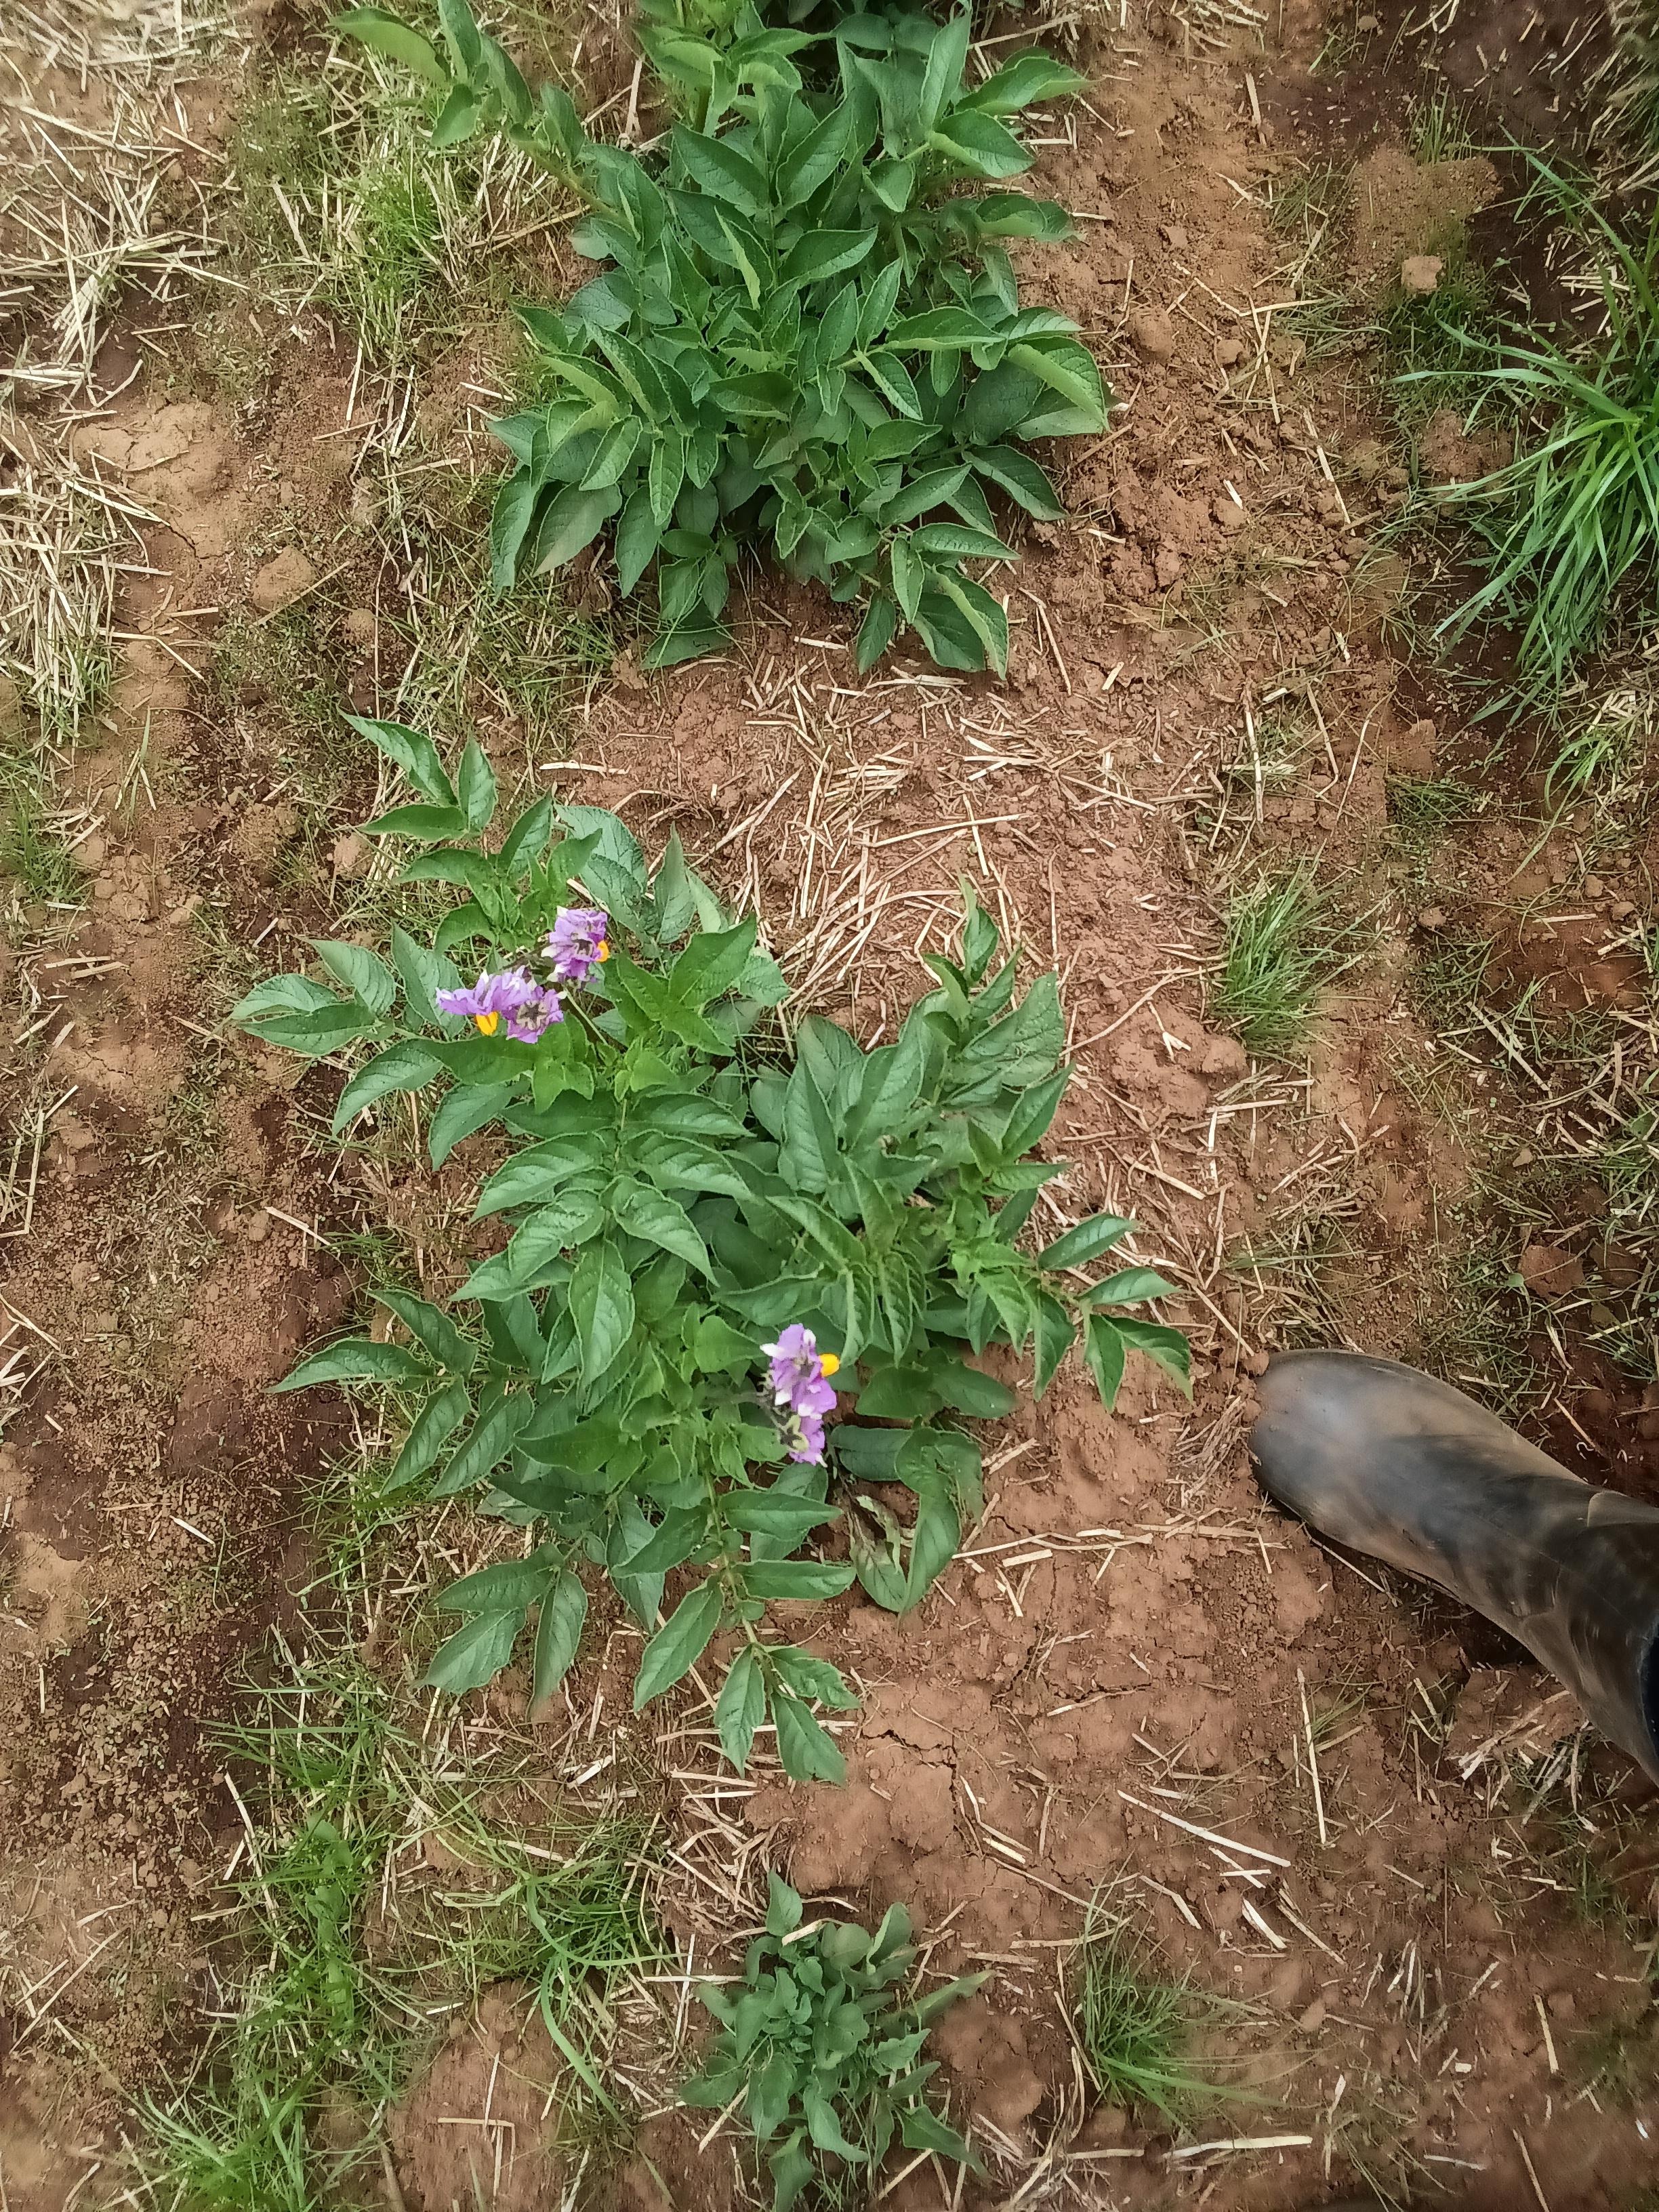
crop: potato
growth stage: flowering
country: Kenya
